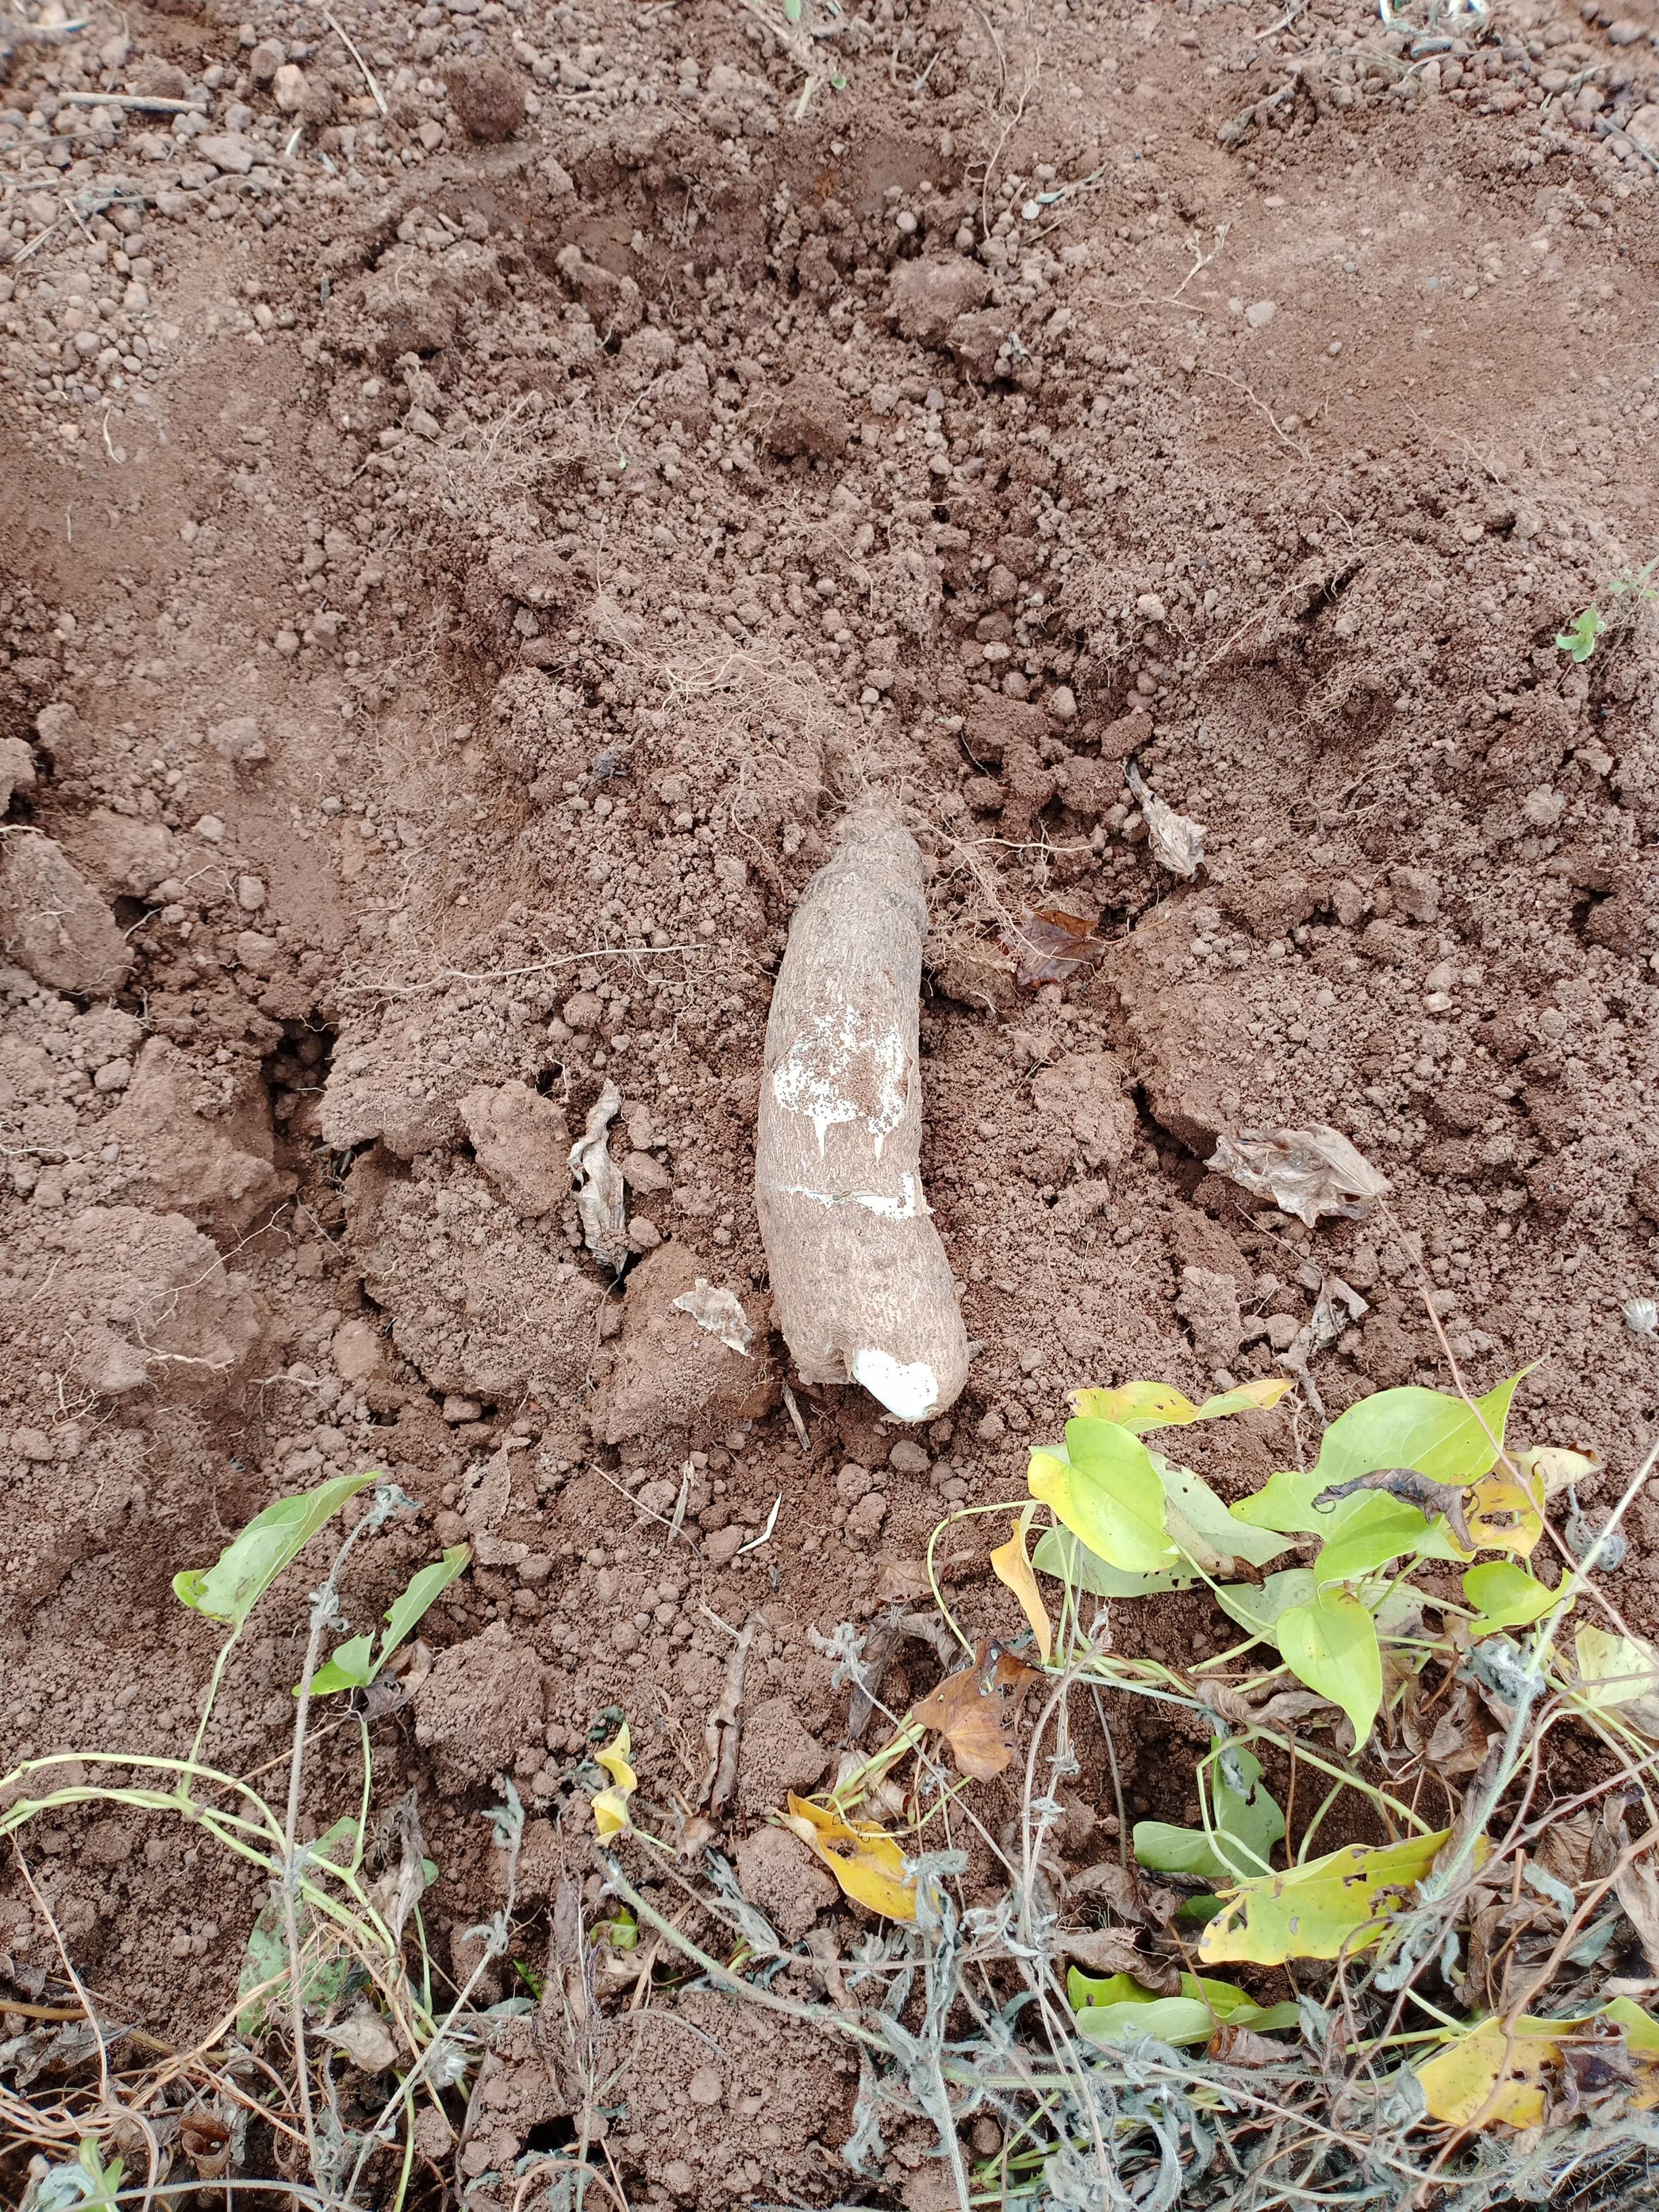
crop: yam
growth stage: harvest
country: Nigeria
